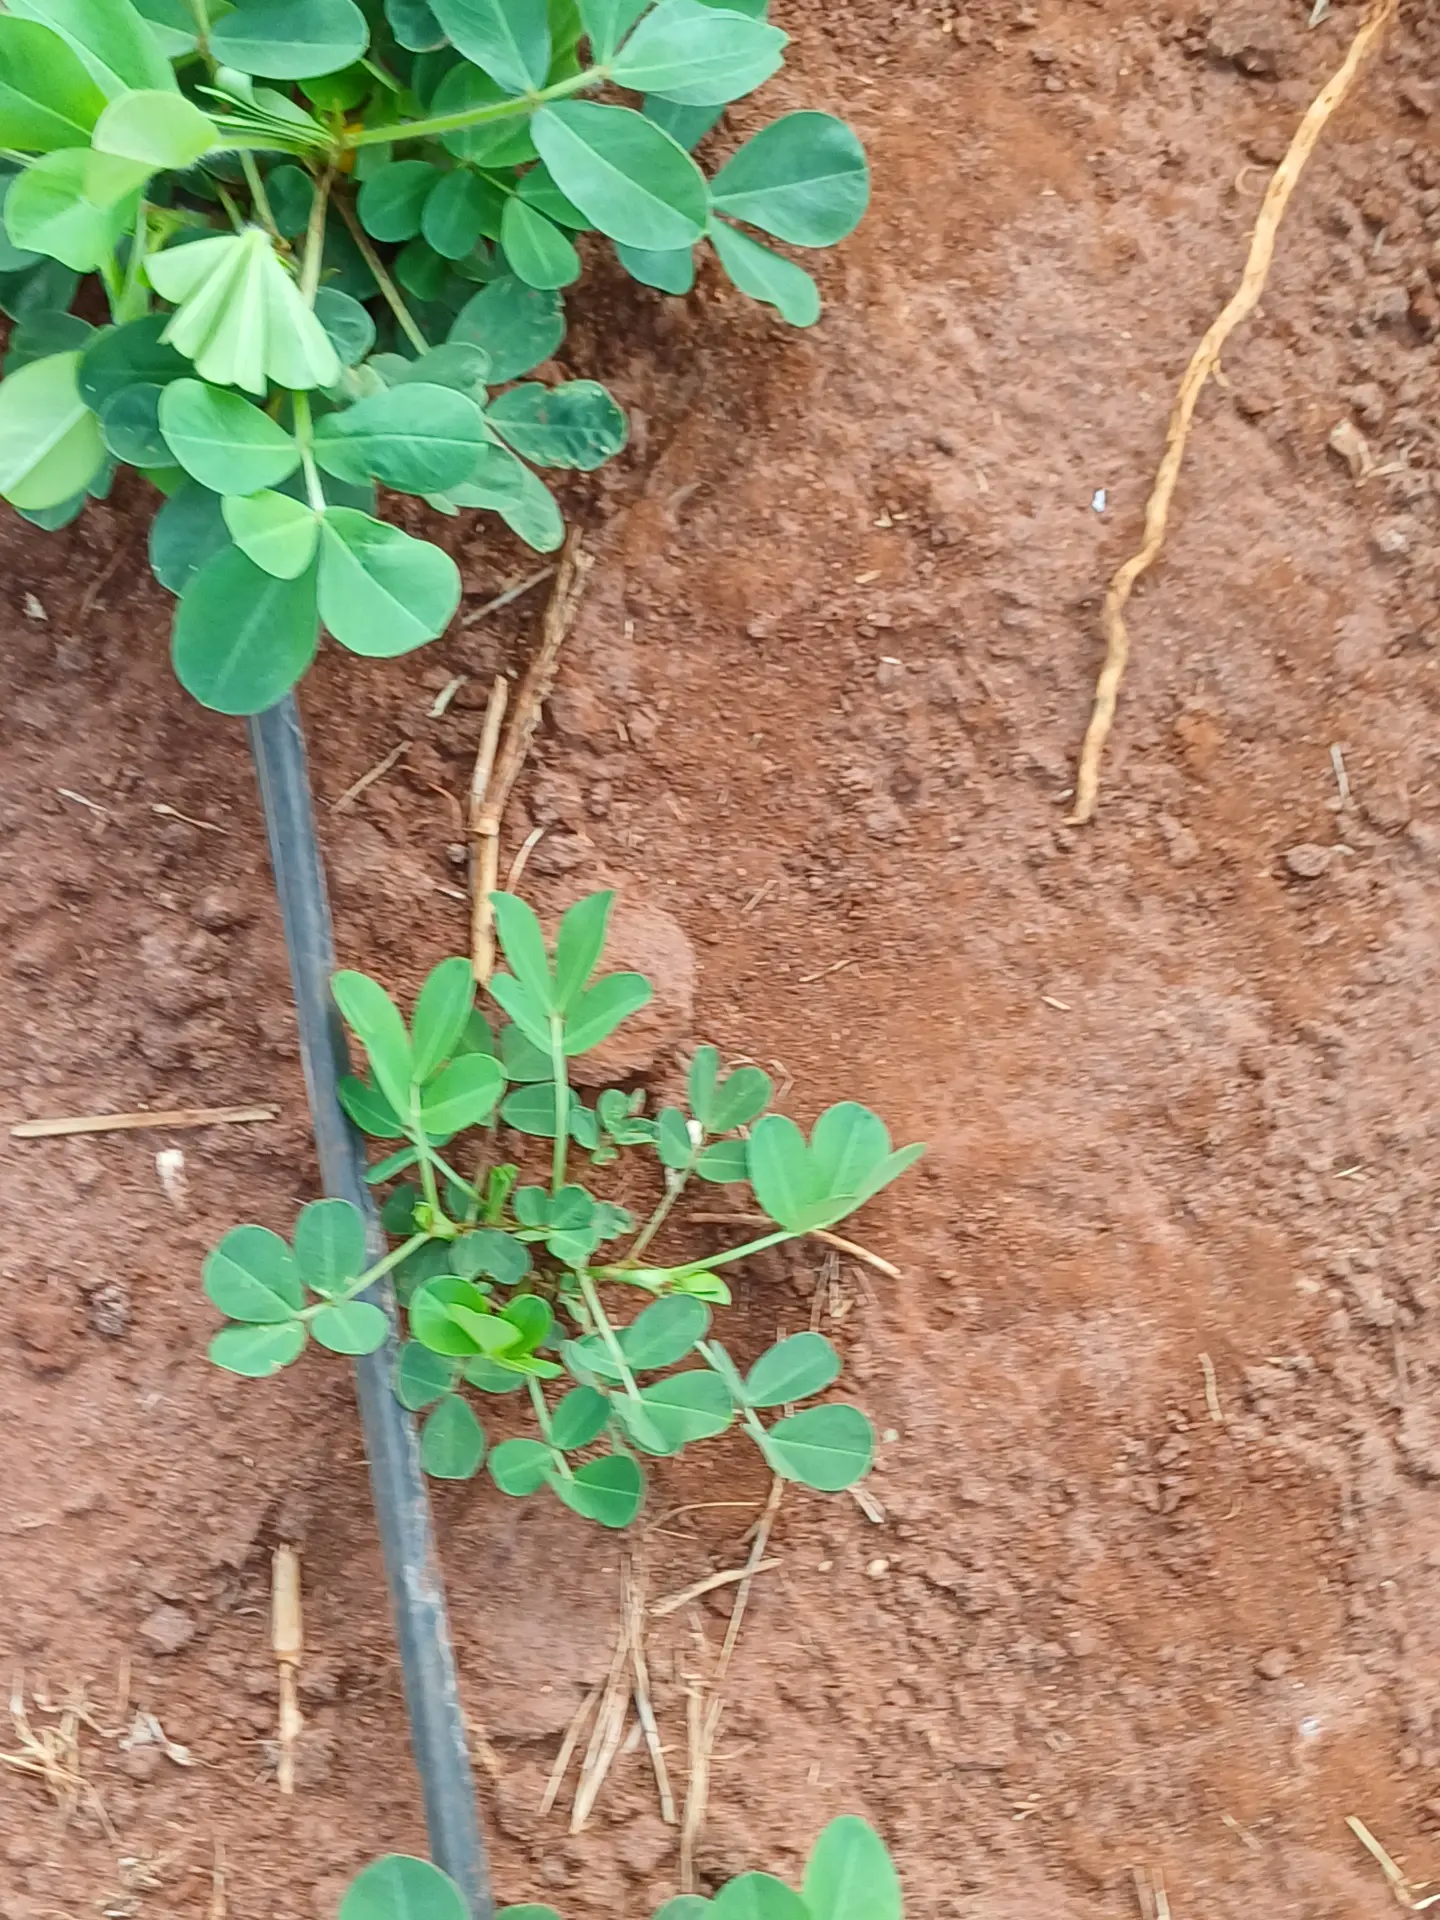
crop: groundnut
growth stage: vegetative
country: Kenya
